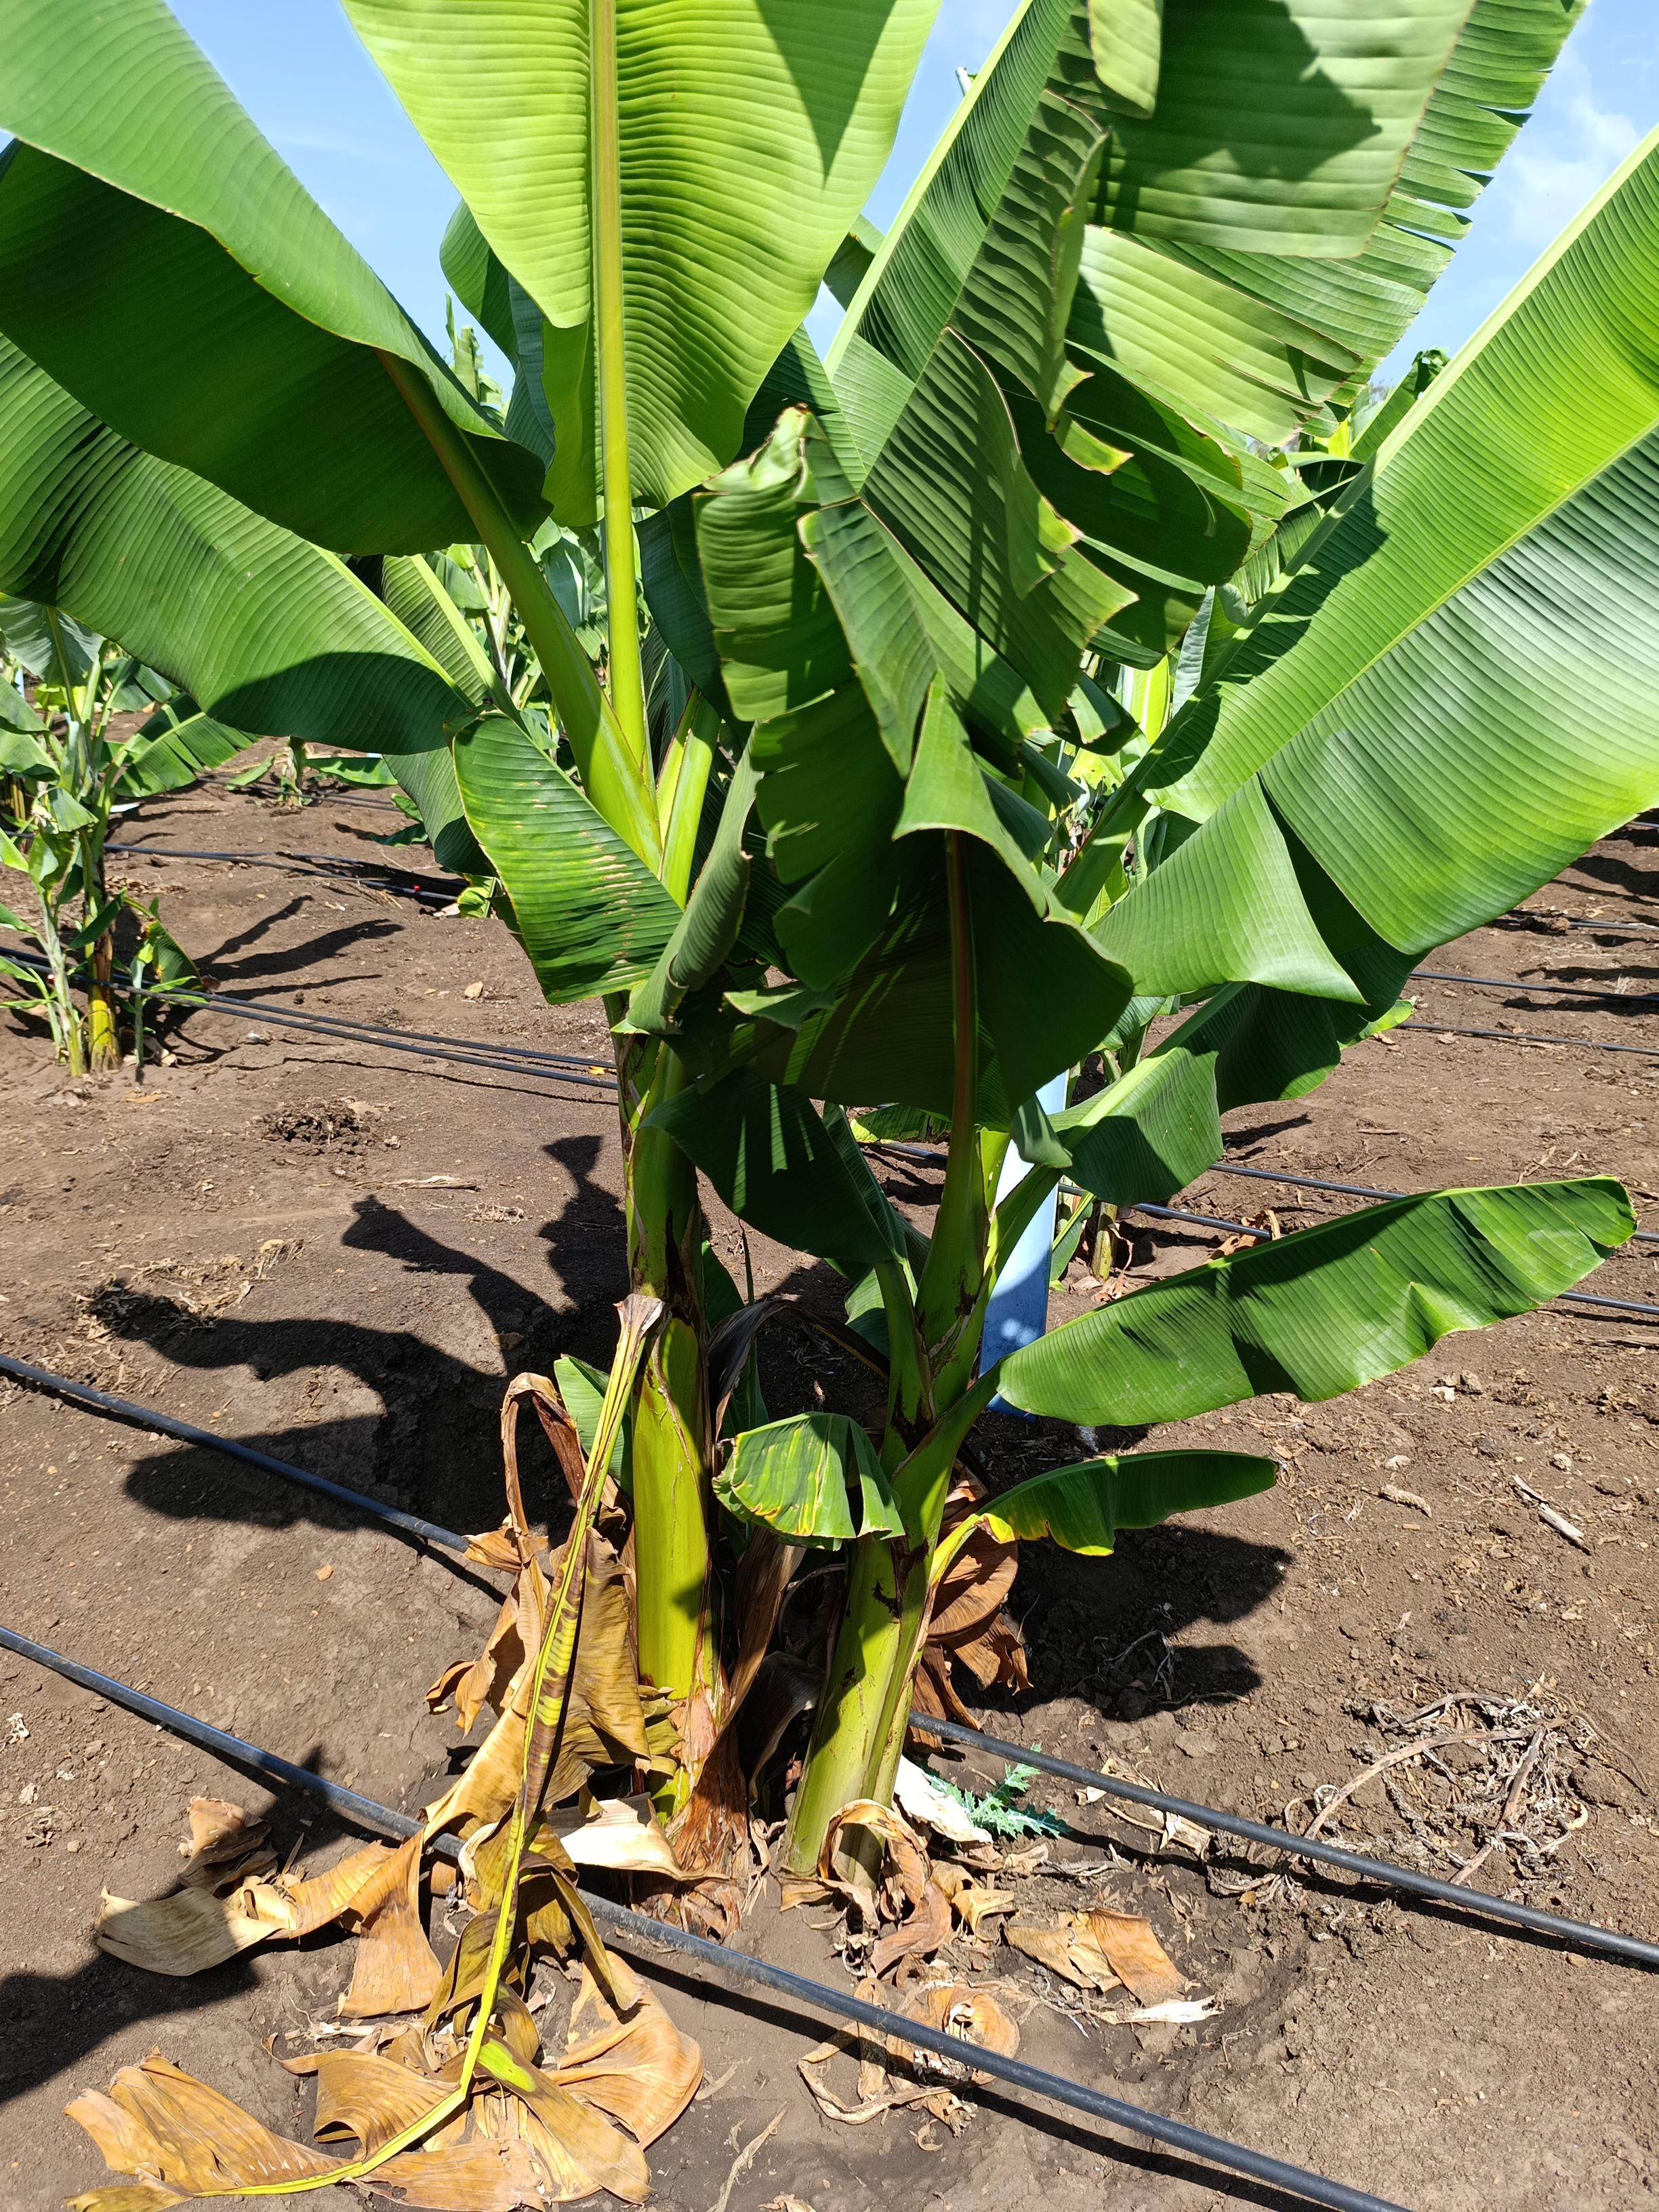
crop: banana
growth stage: vegetative
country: Tanzania
